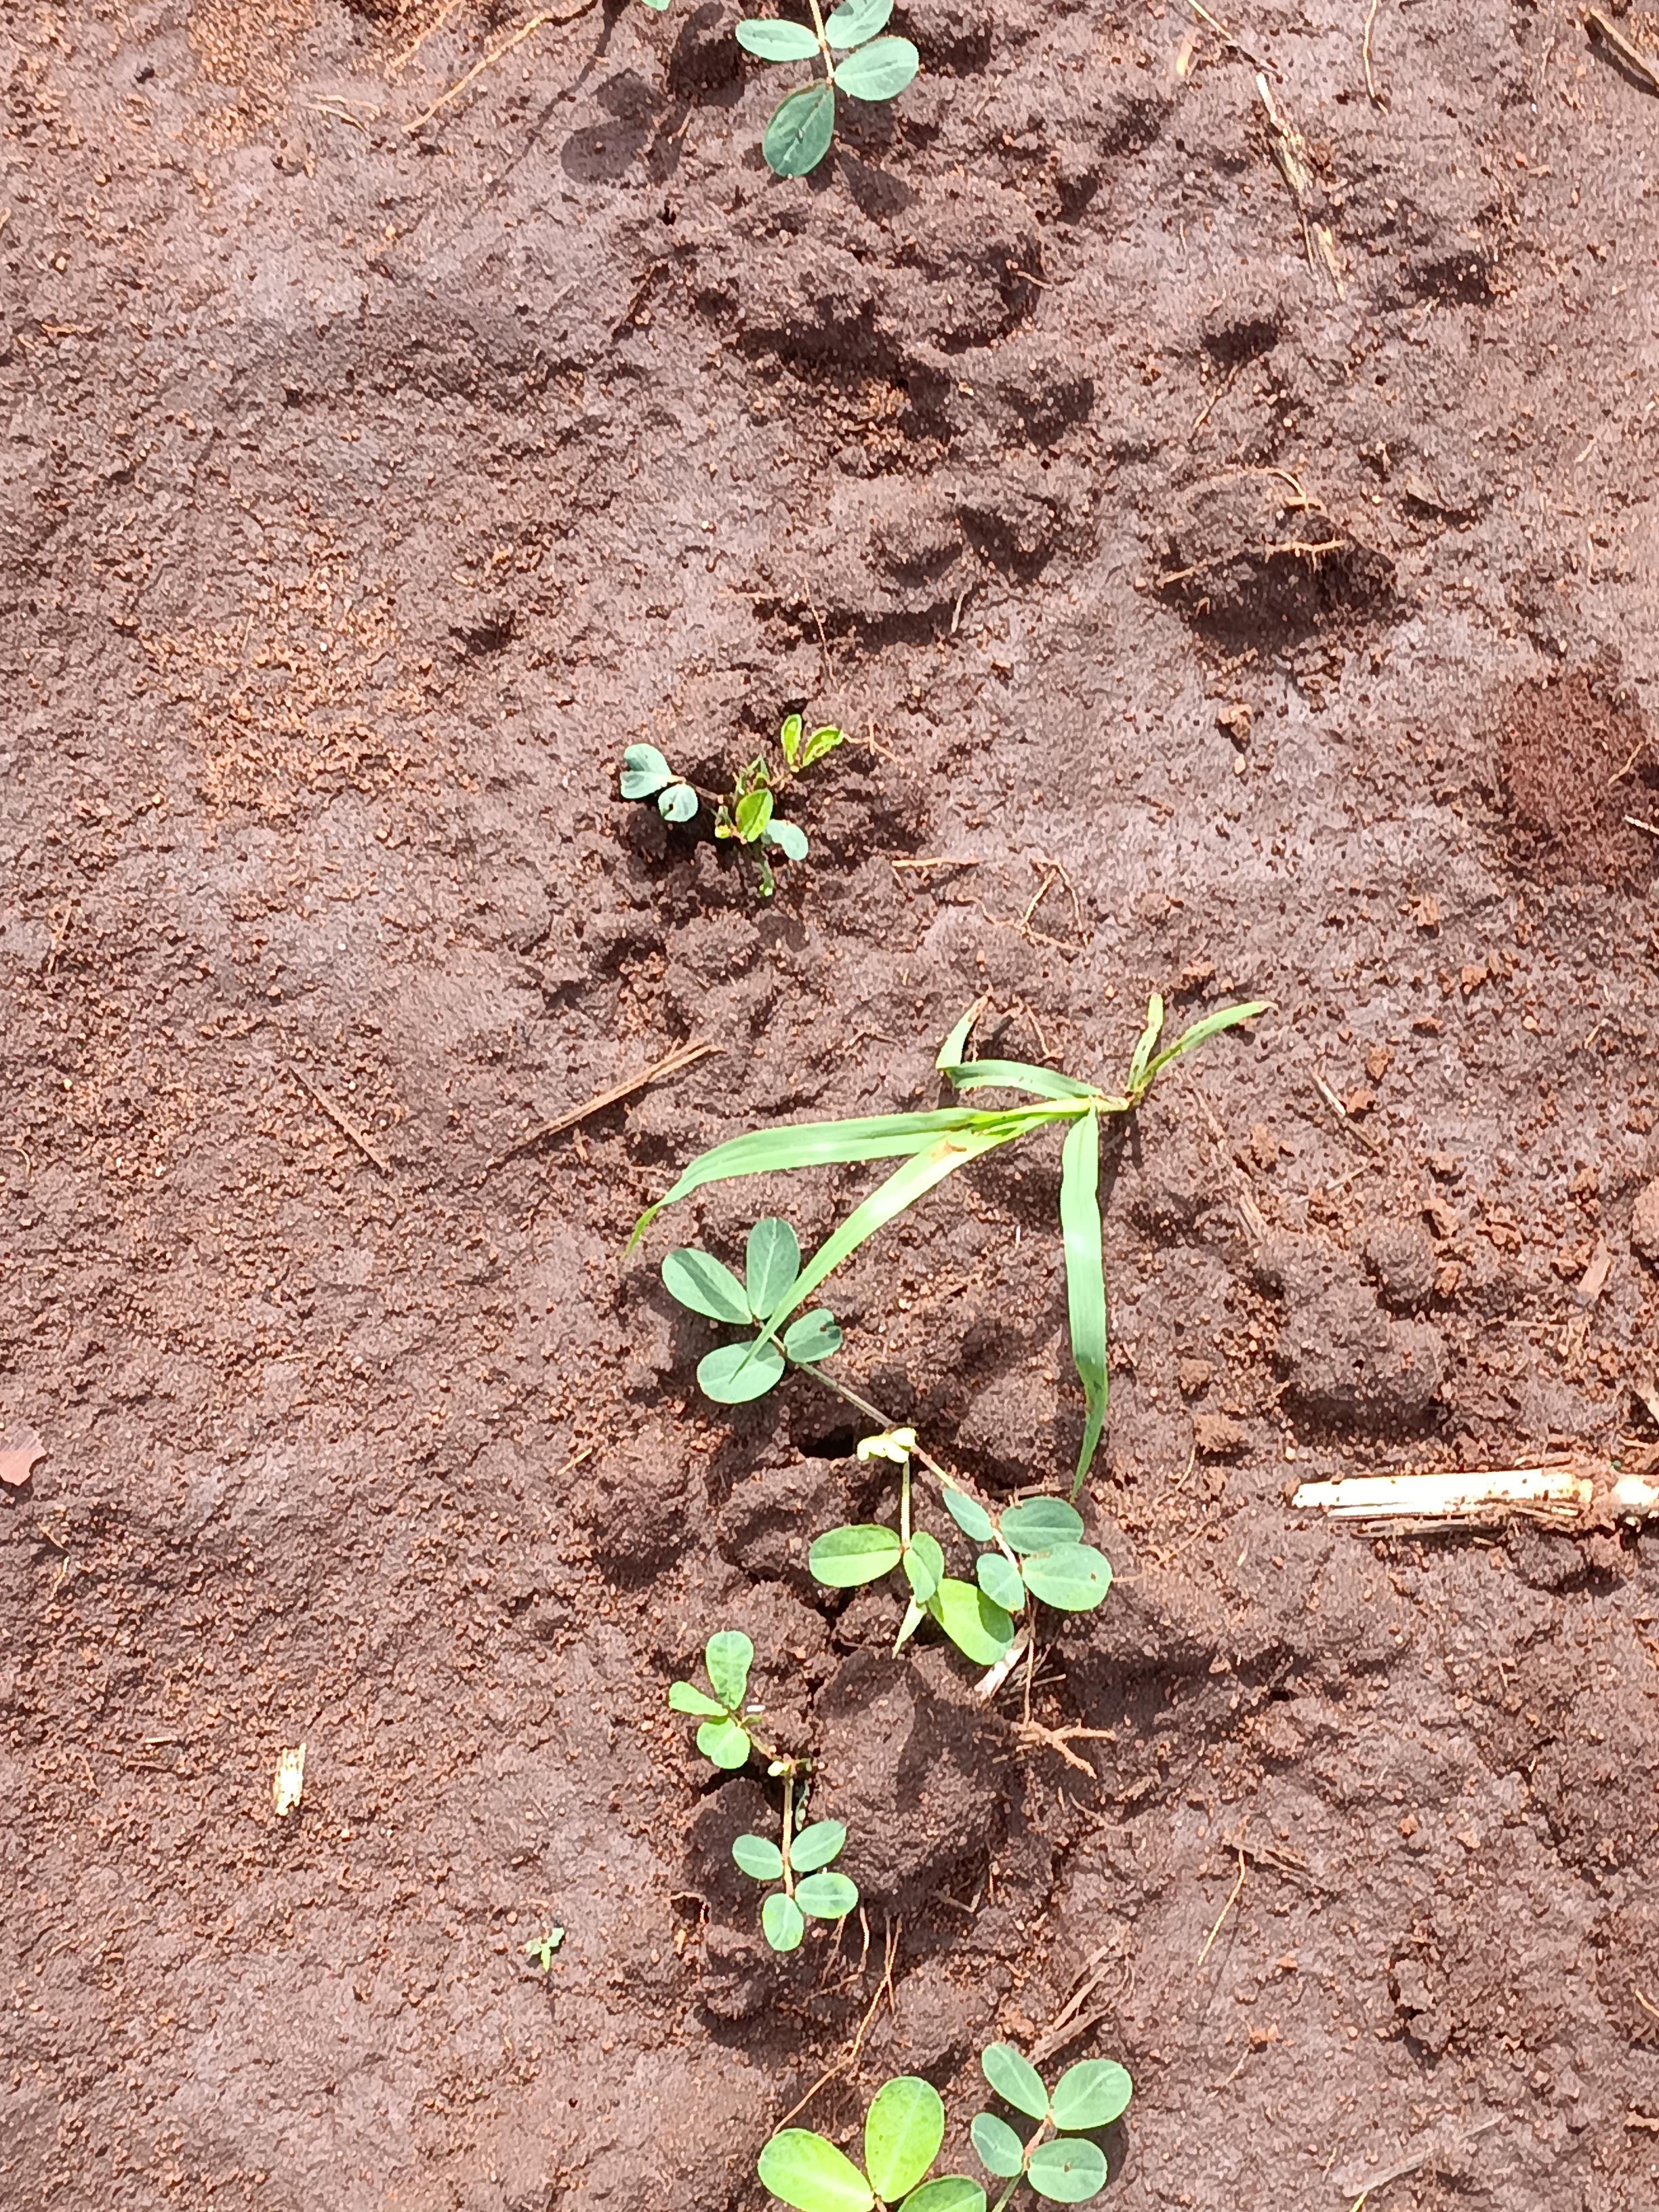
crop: groundnut
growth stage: vegetative
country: Kenya
